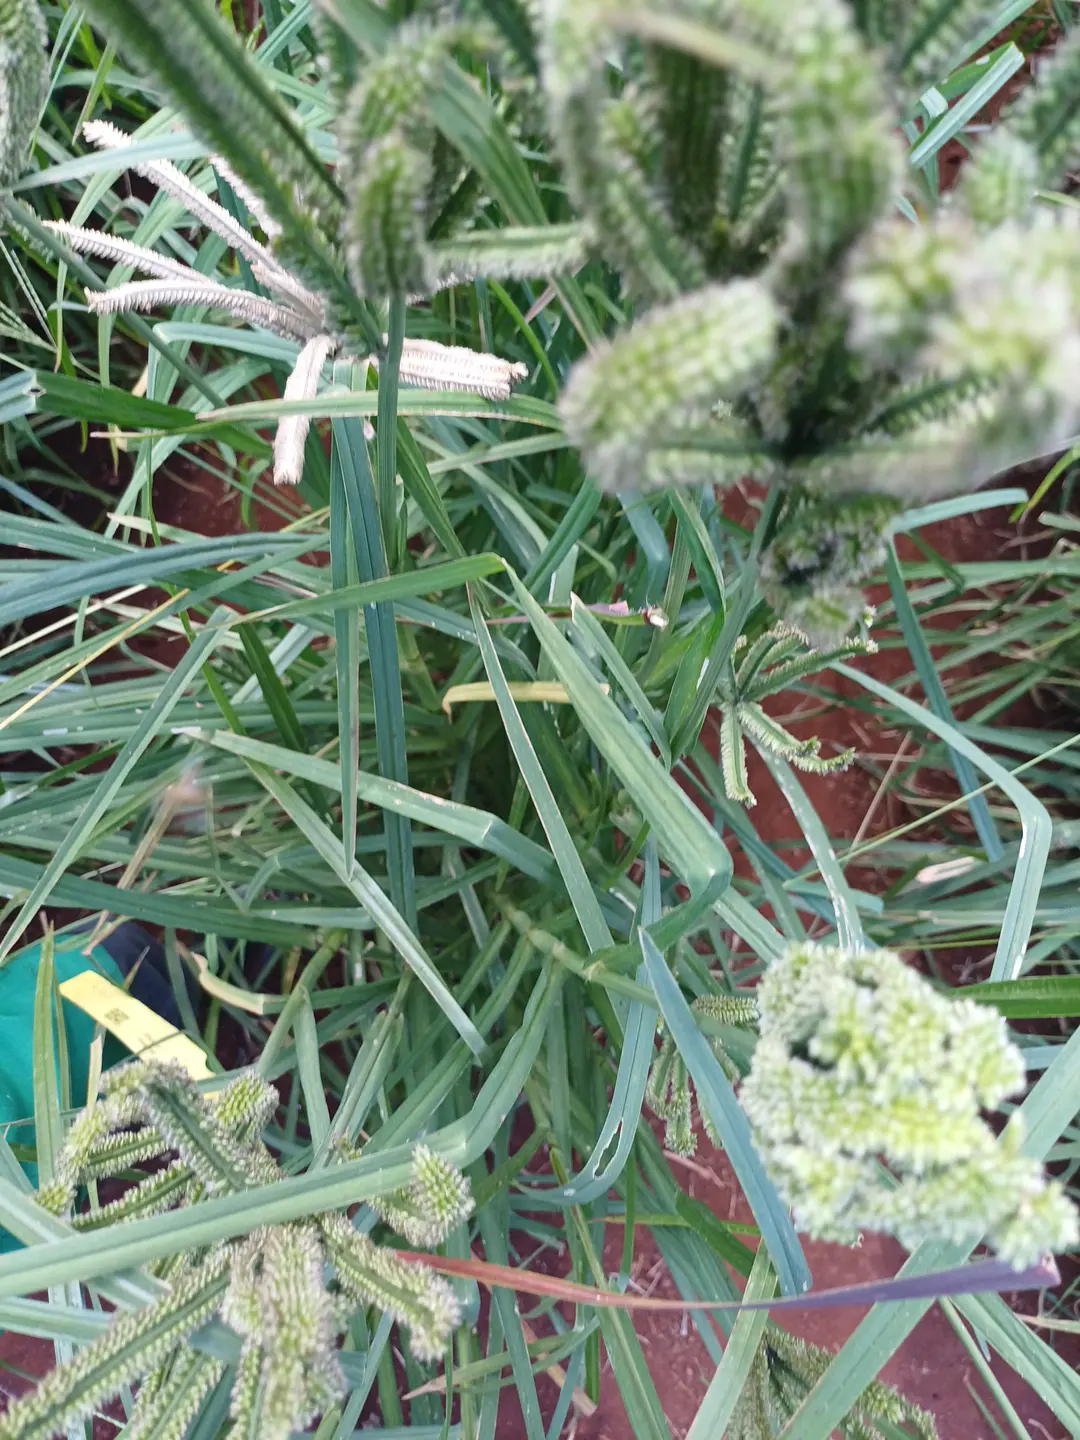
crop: finger millet
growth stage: filling grain
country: Kenya
